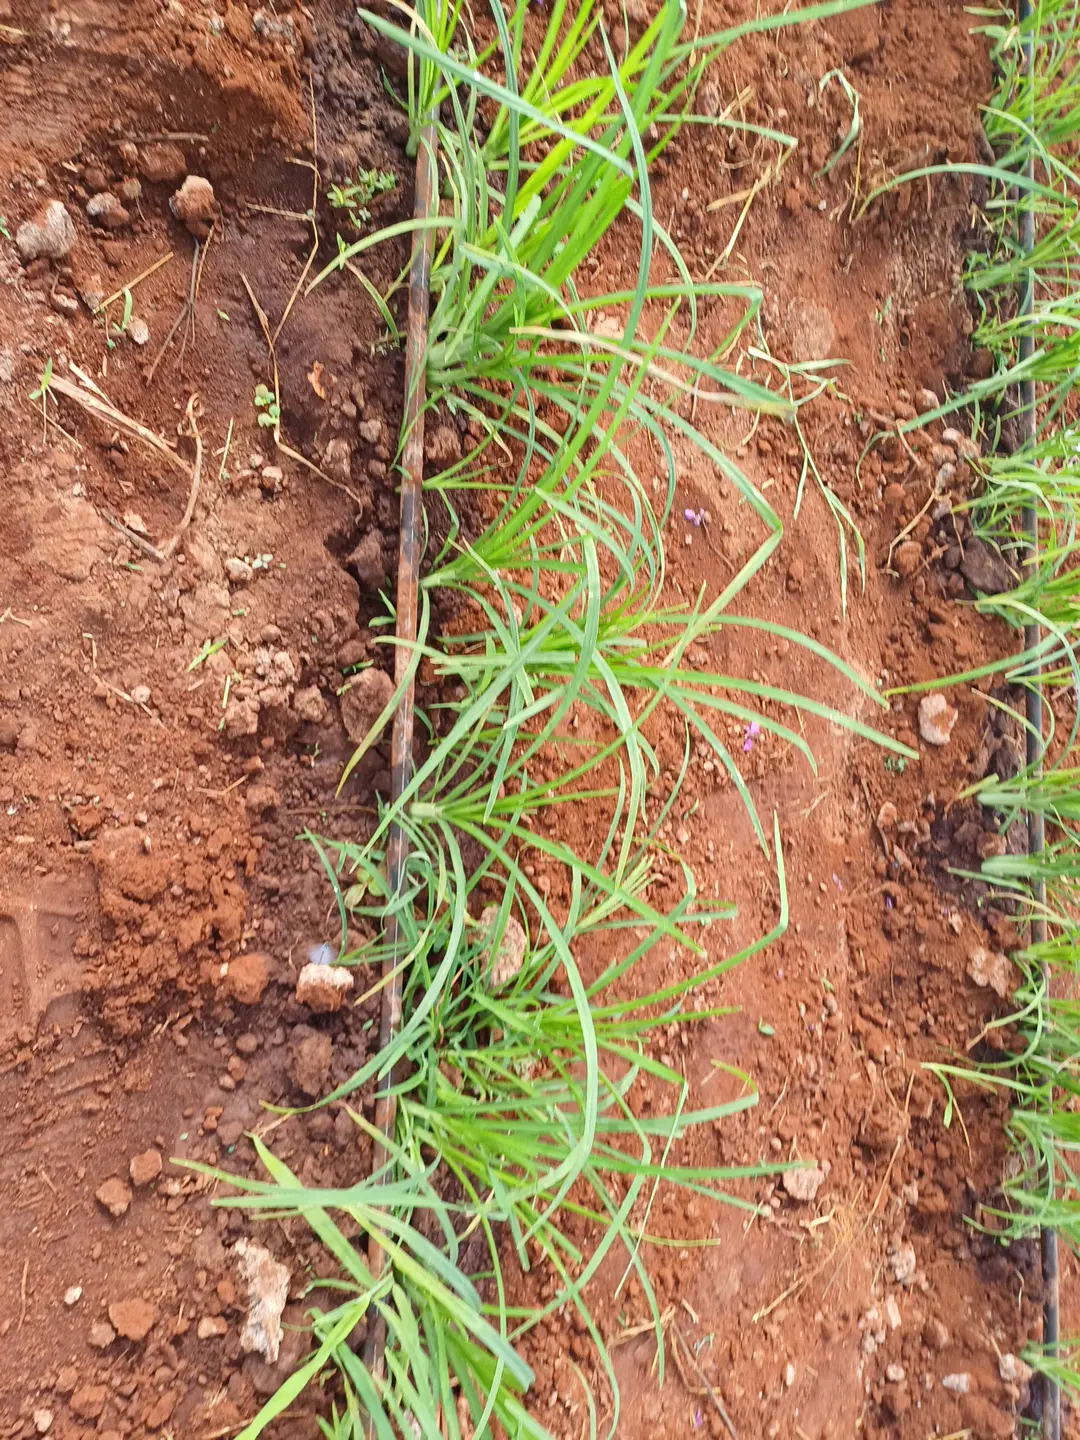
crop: finger millet
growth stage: elongation stem
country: Kenya
